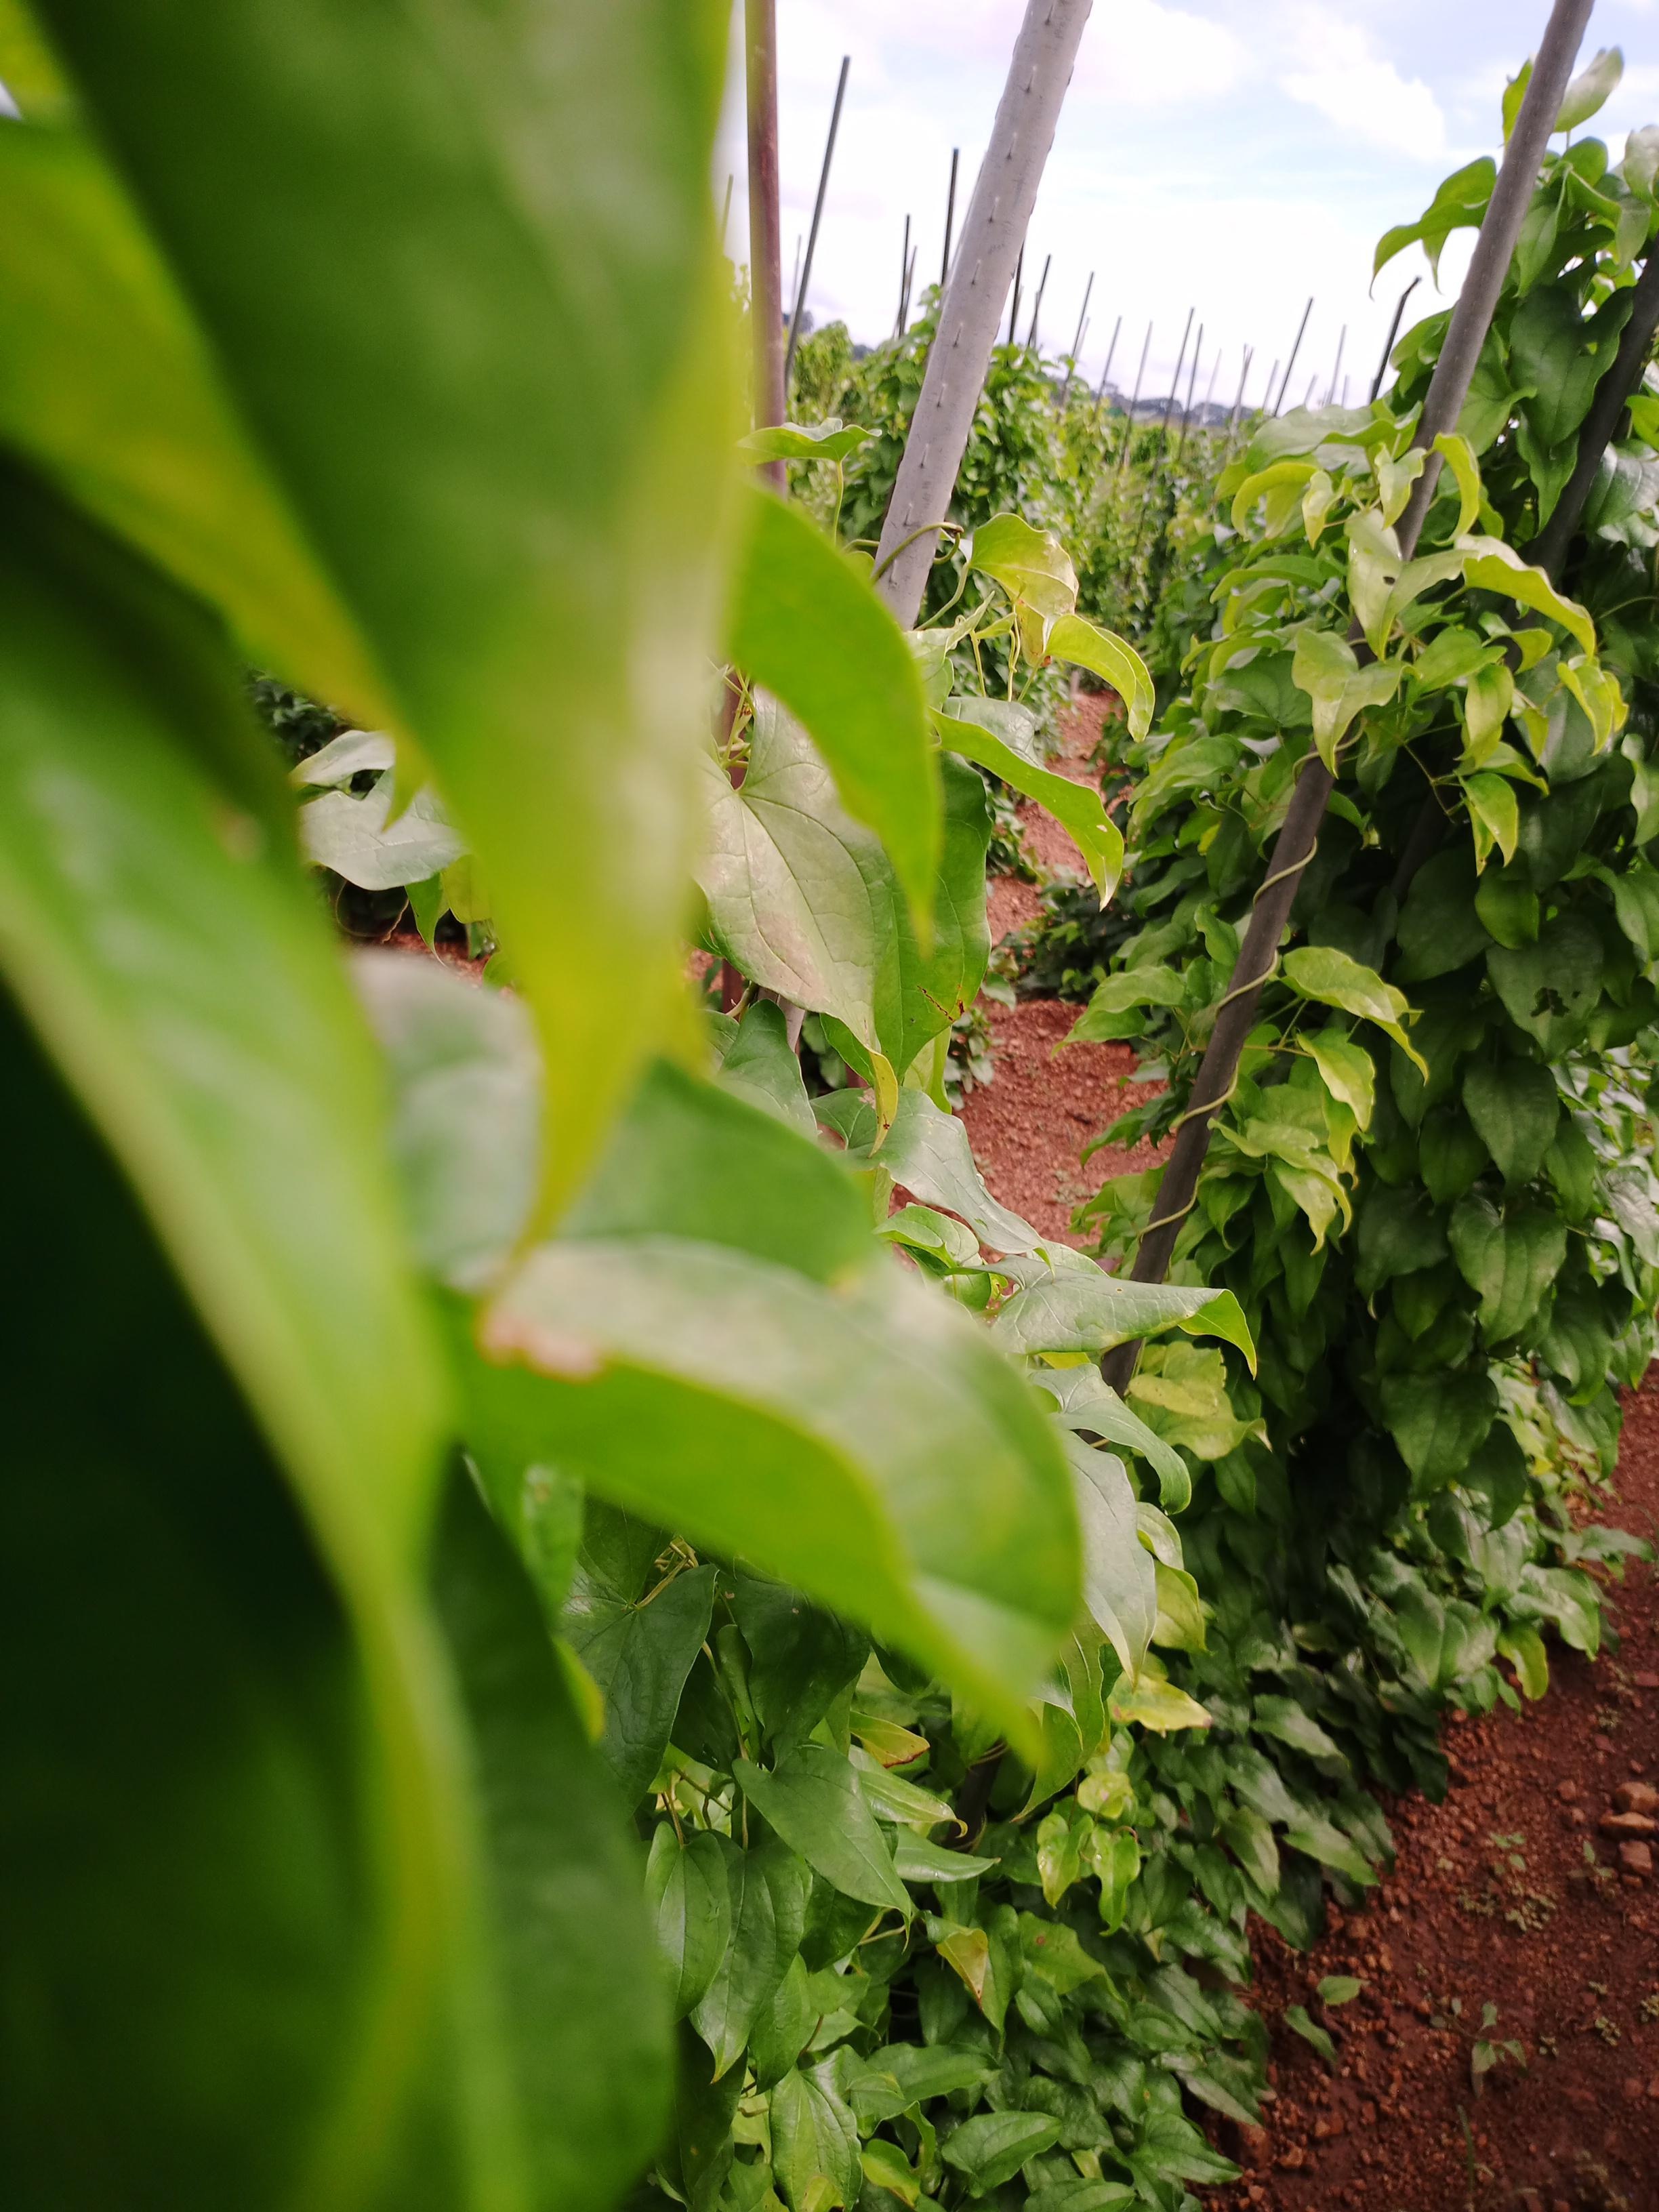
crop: yam
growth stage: vegetative
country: Nigeria
